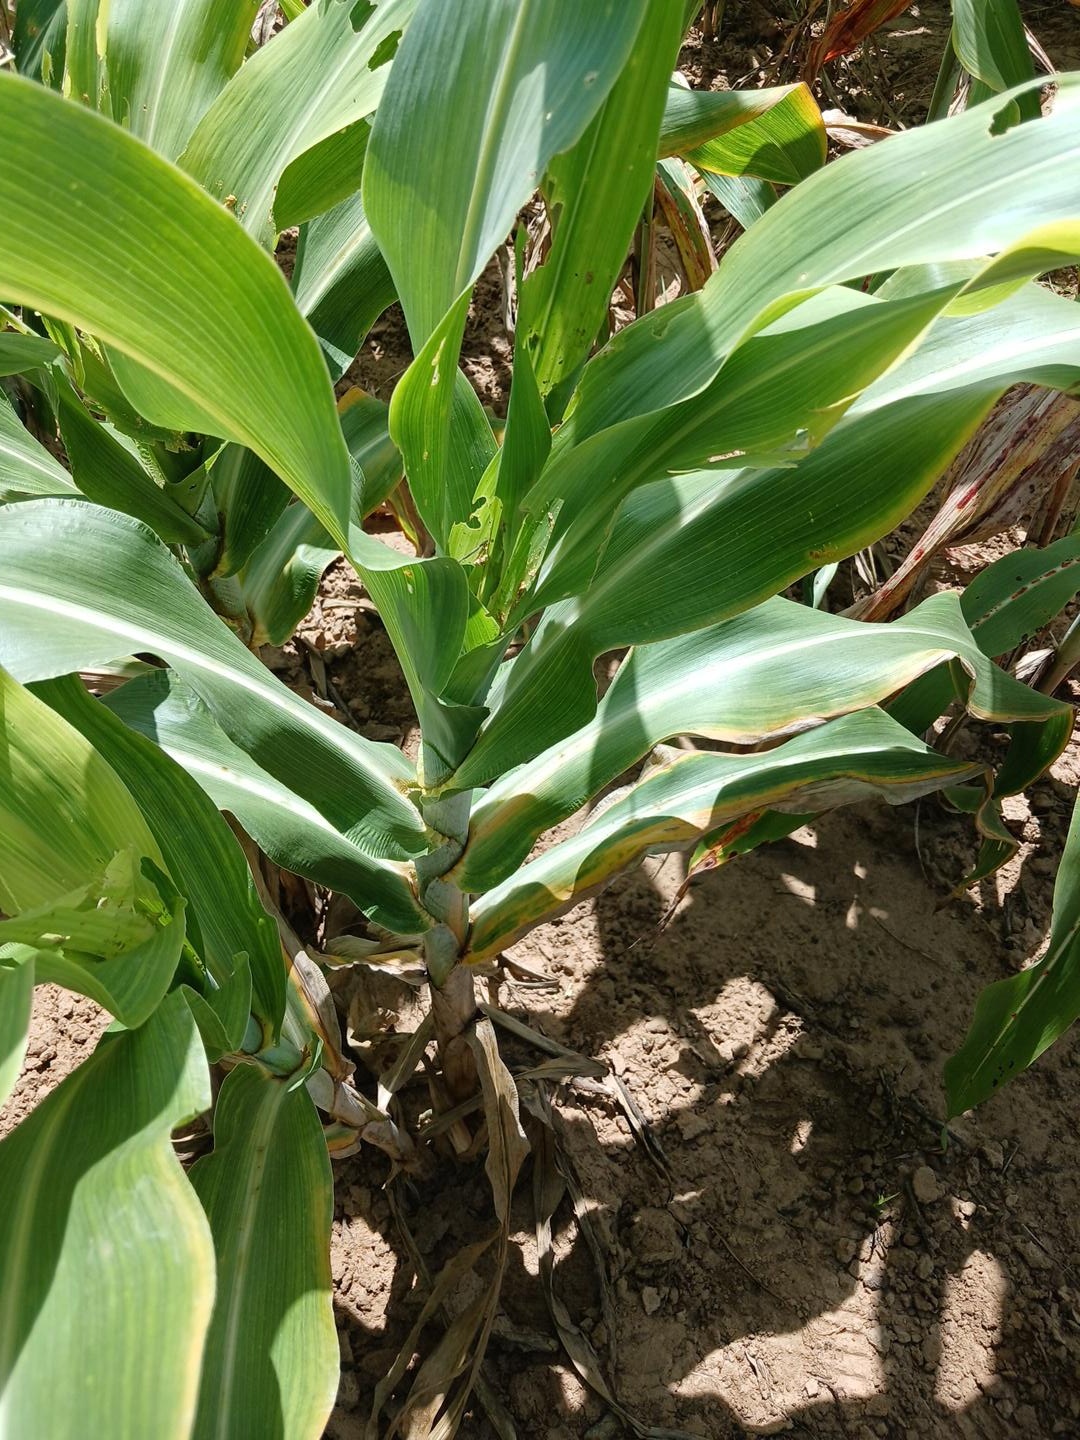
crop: sorghum
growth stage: vegetative
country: Senegal
